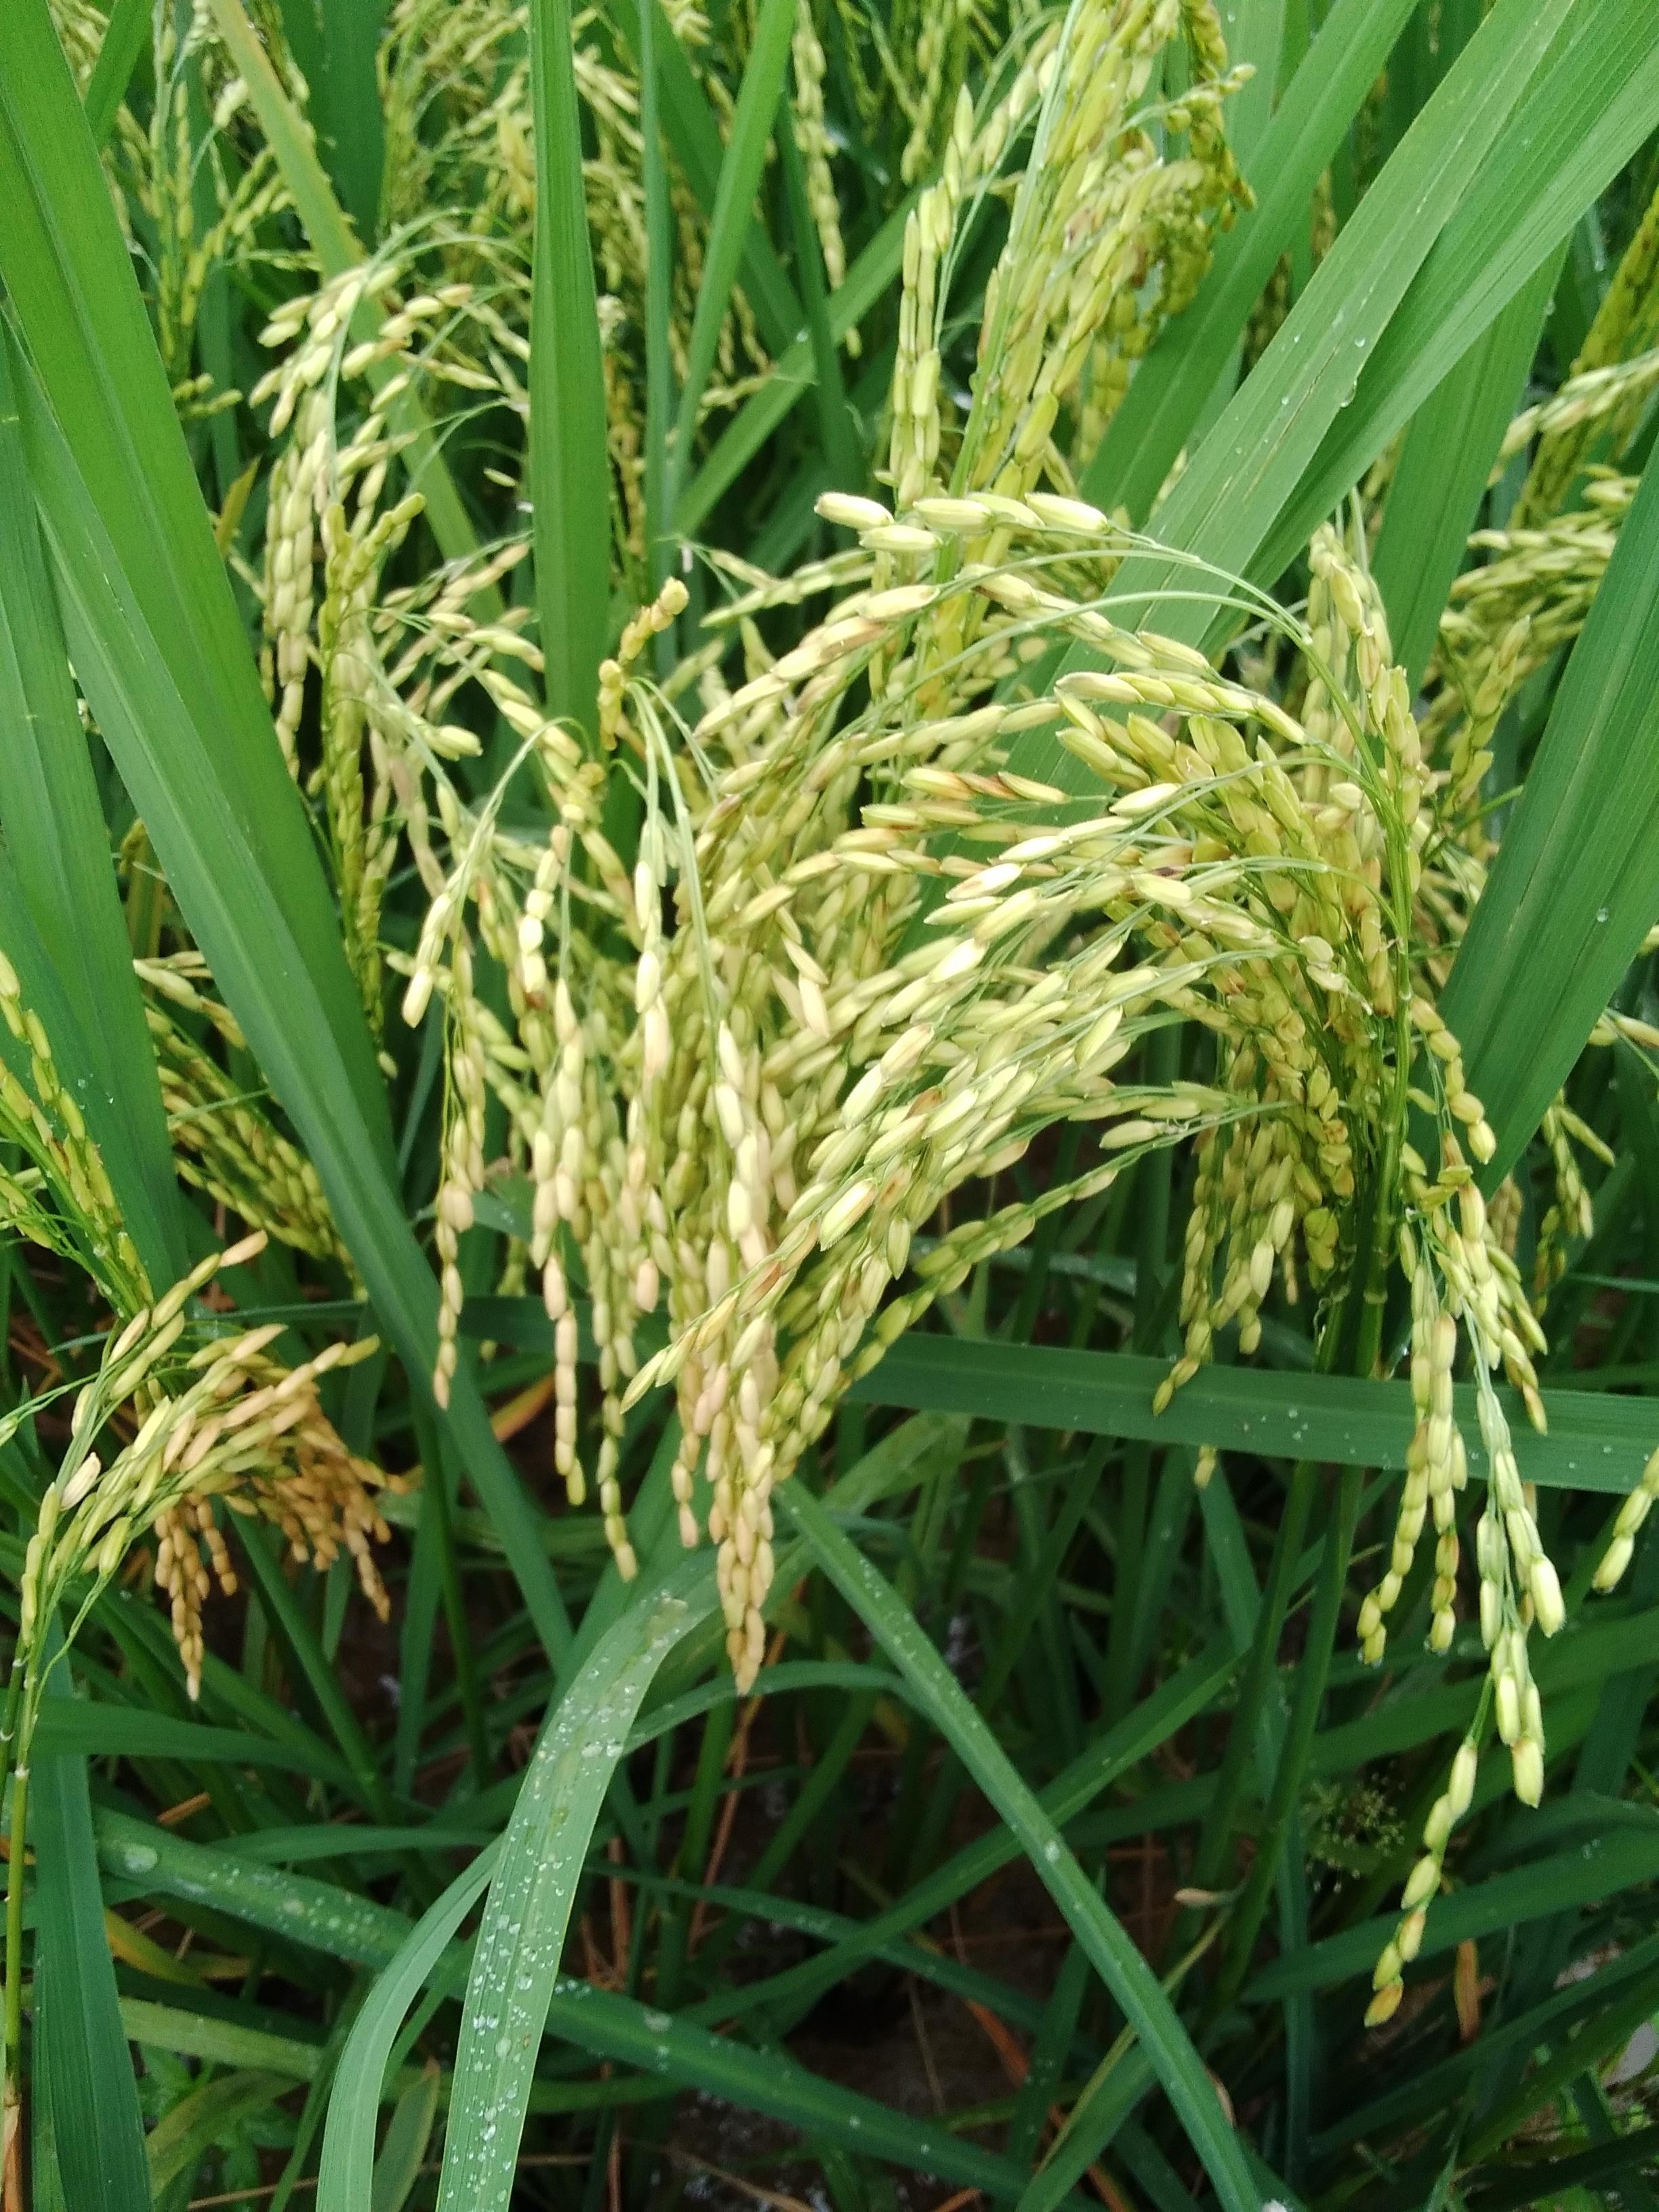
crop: rice
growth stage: ripening
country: Nigeria
